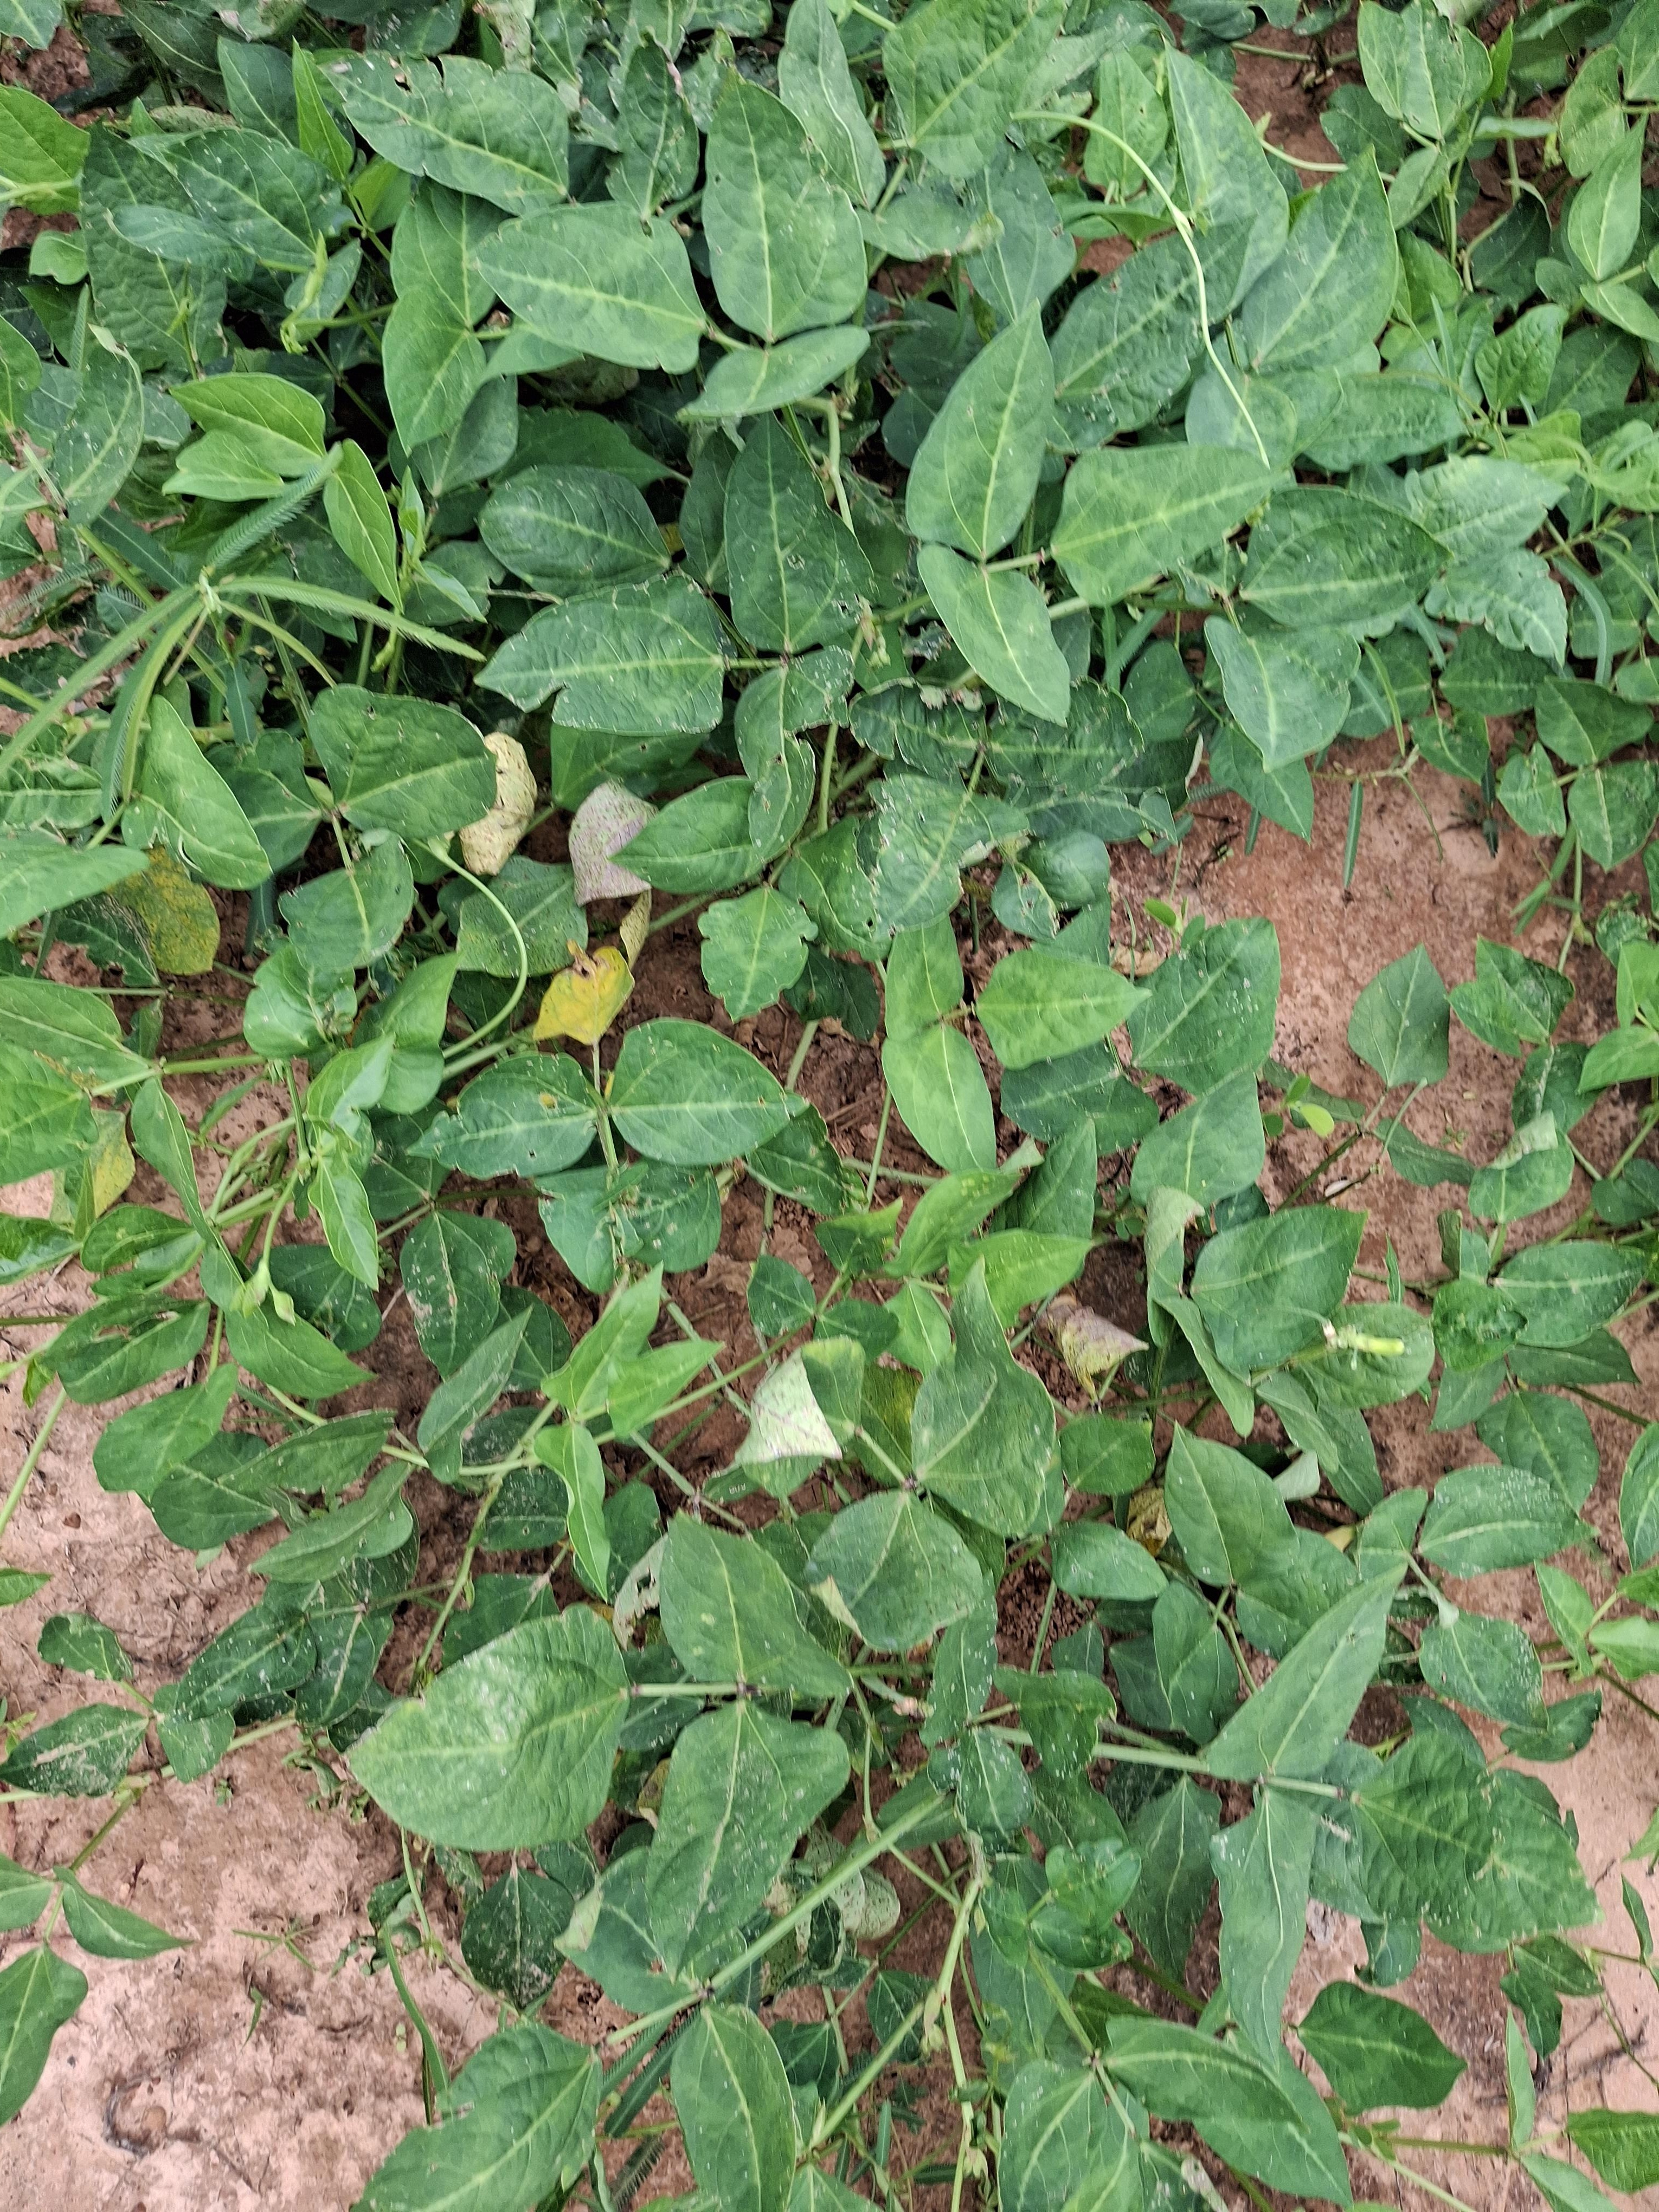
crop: cowpea
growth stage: development pod
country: Nigeria
